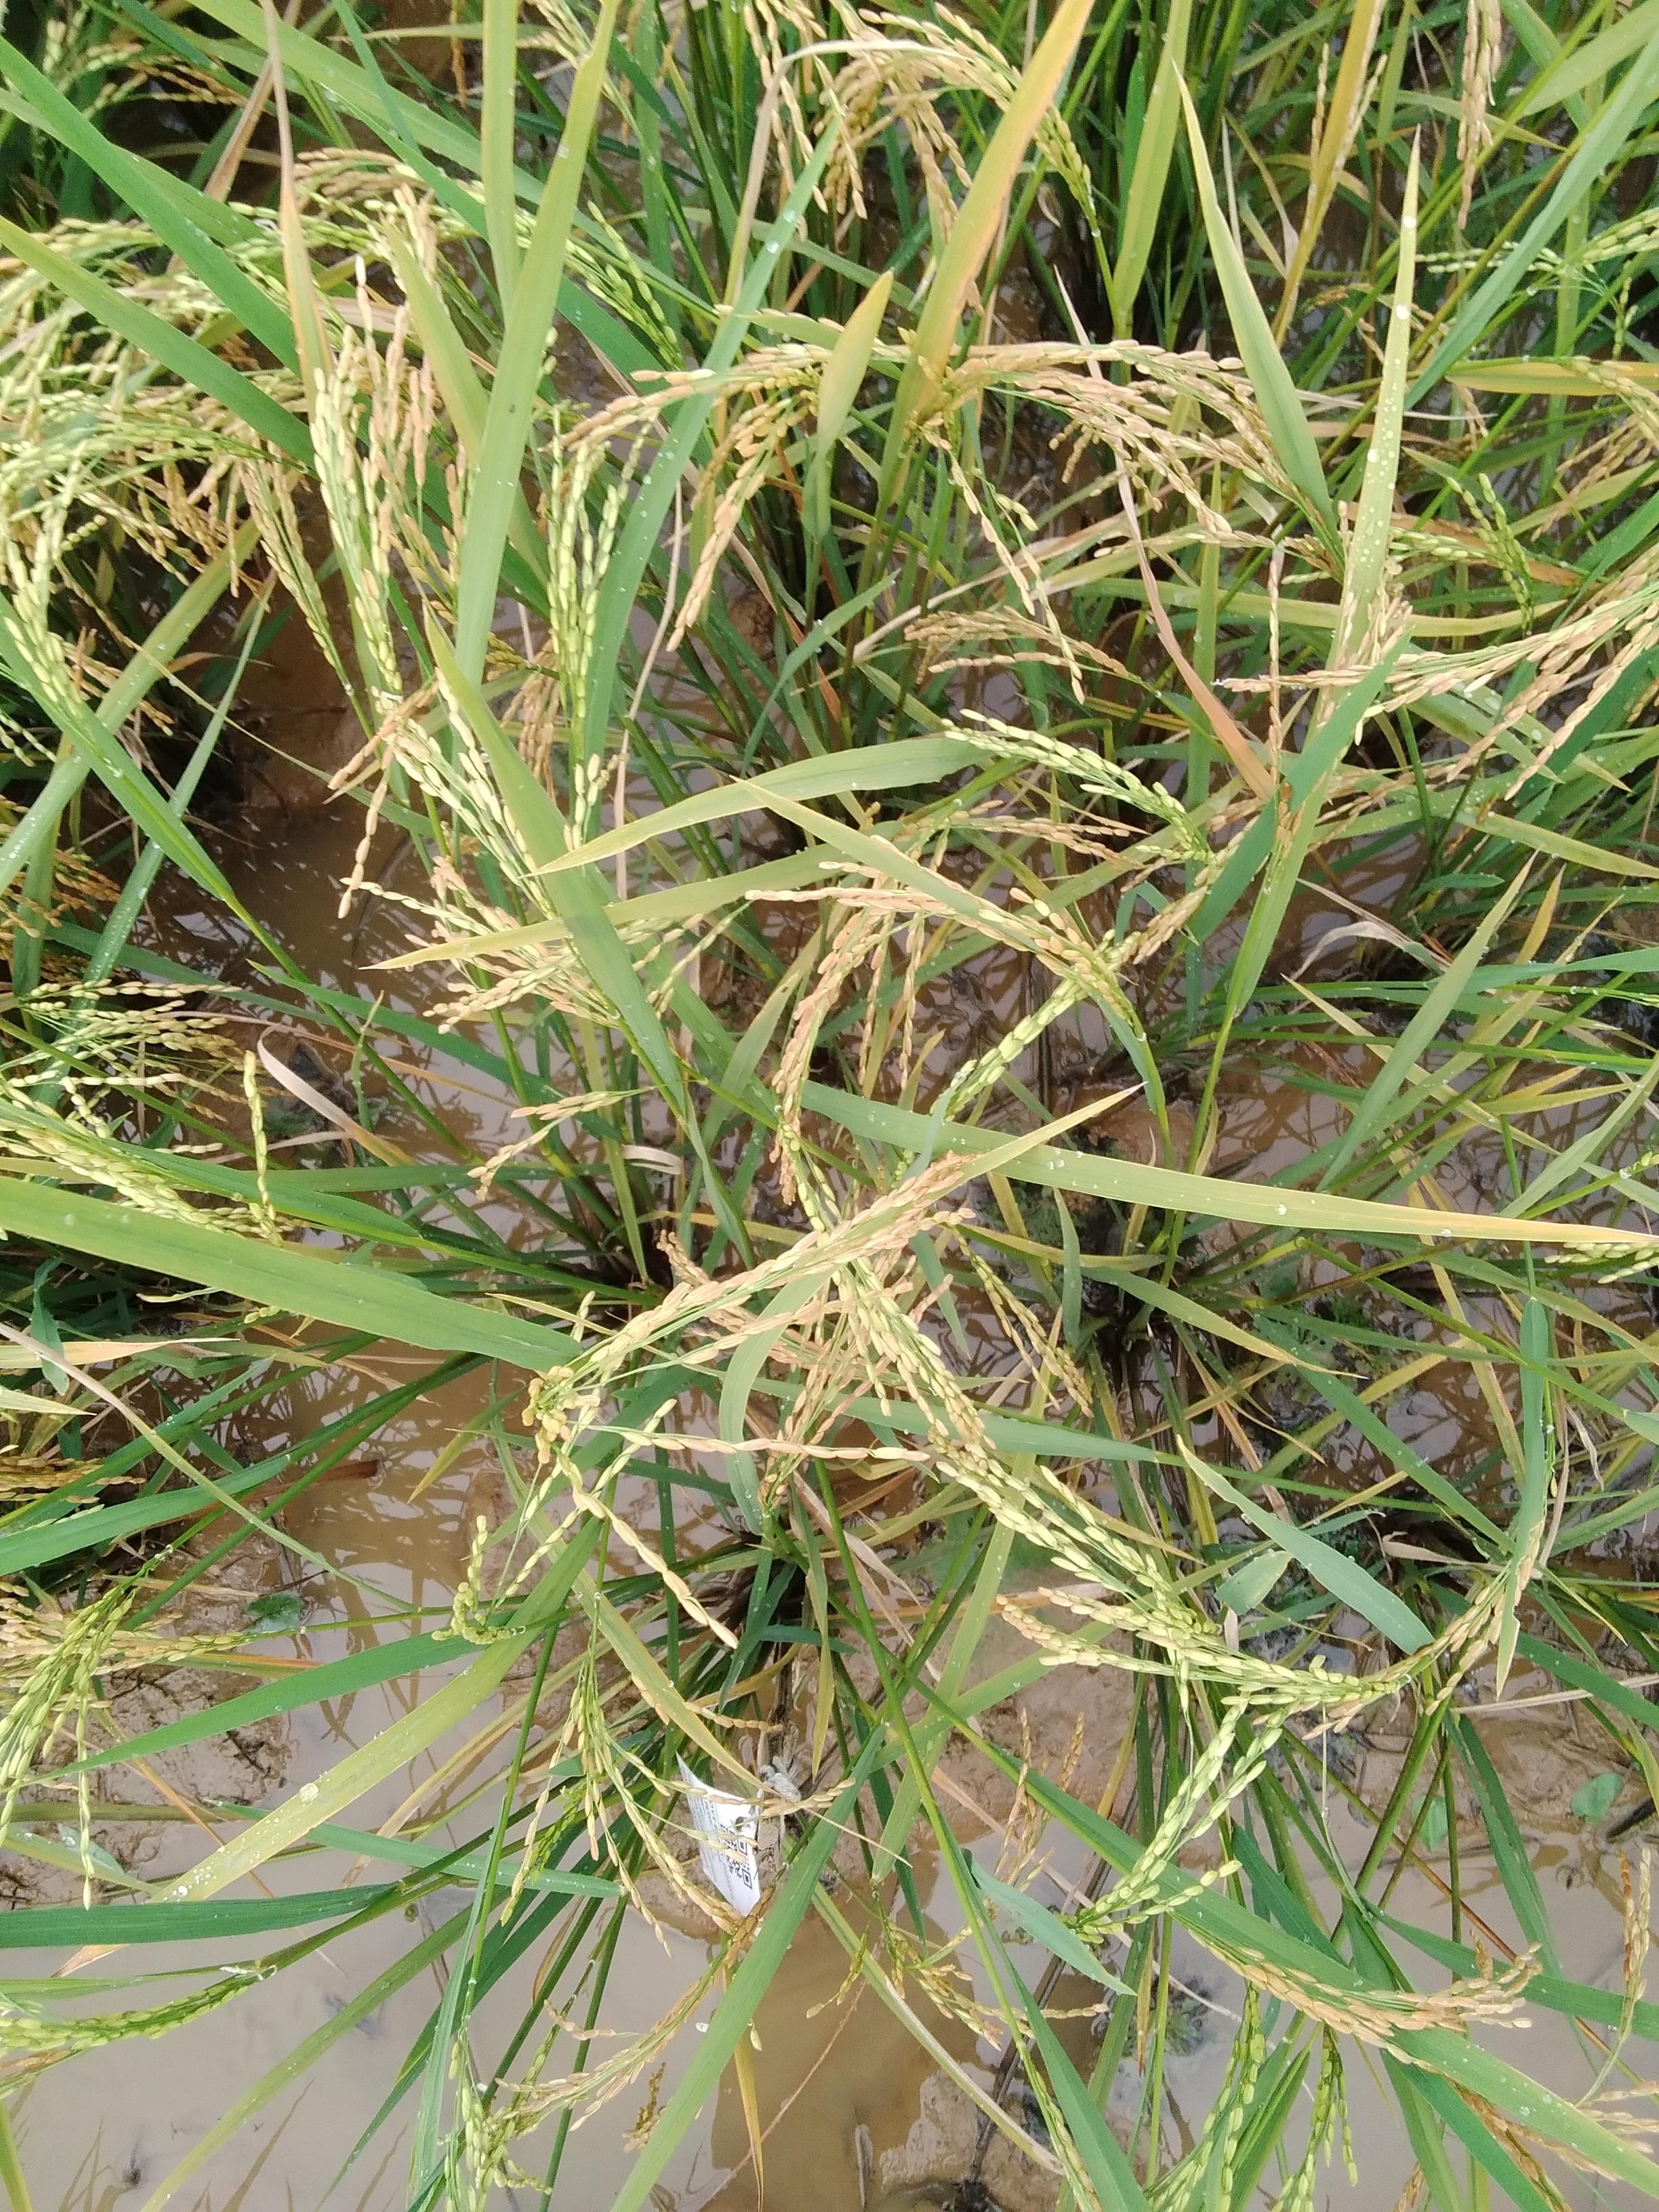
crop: rice
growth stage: ripening
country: Nigeria
